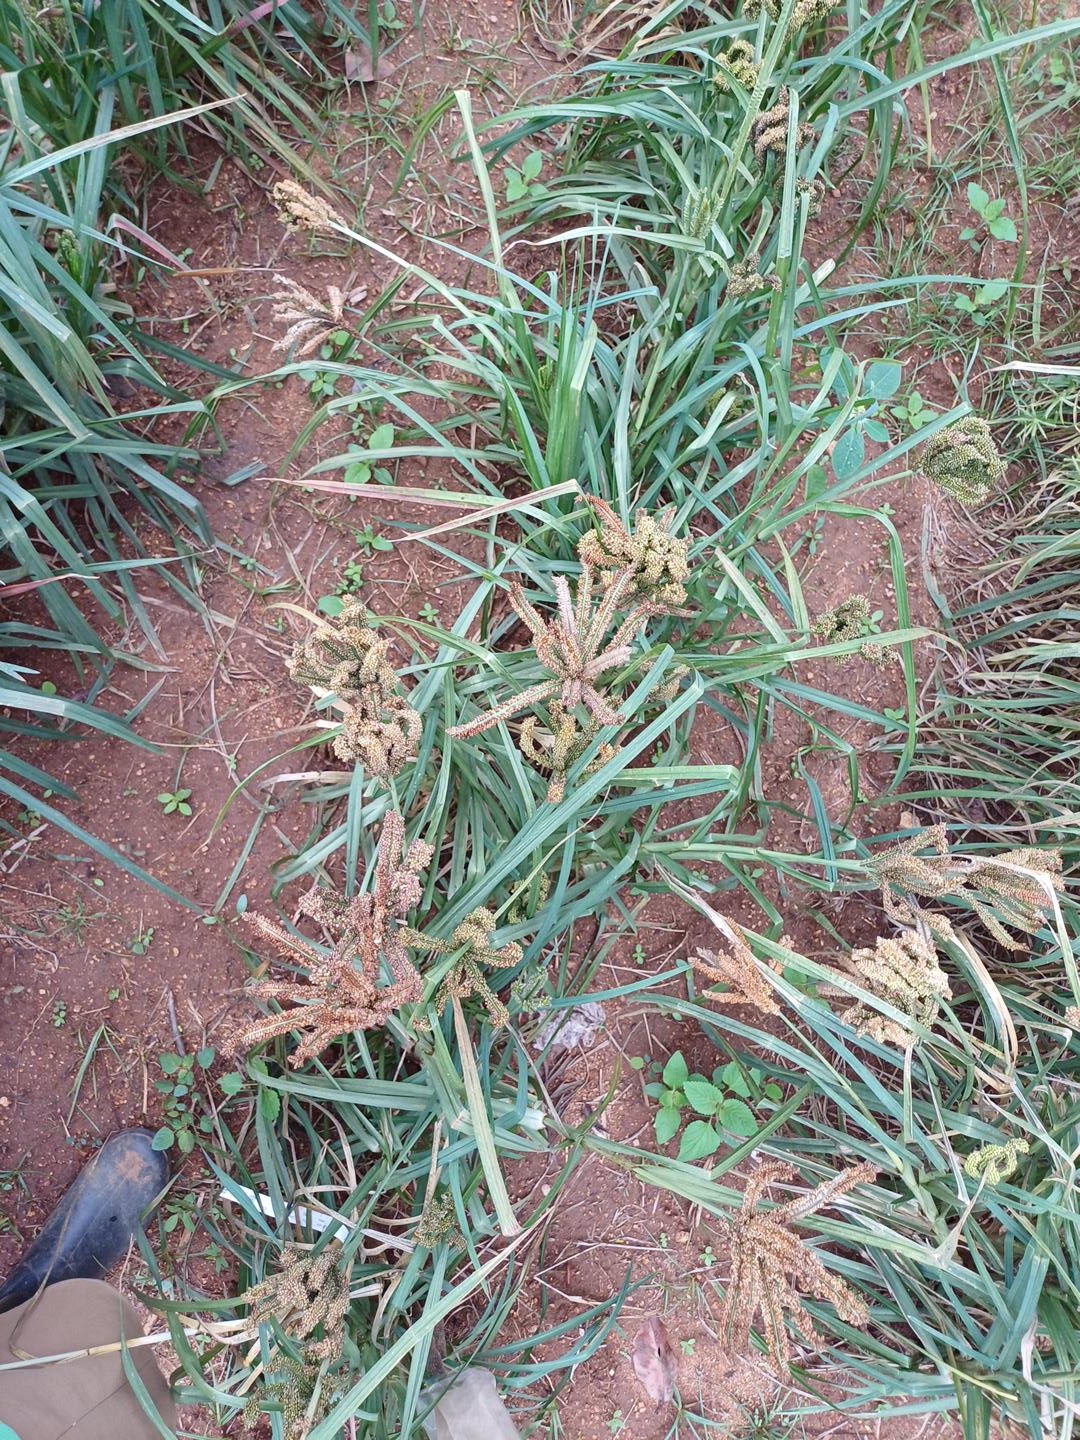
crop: finger millet
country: Kenya
